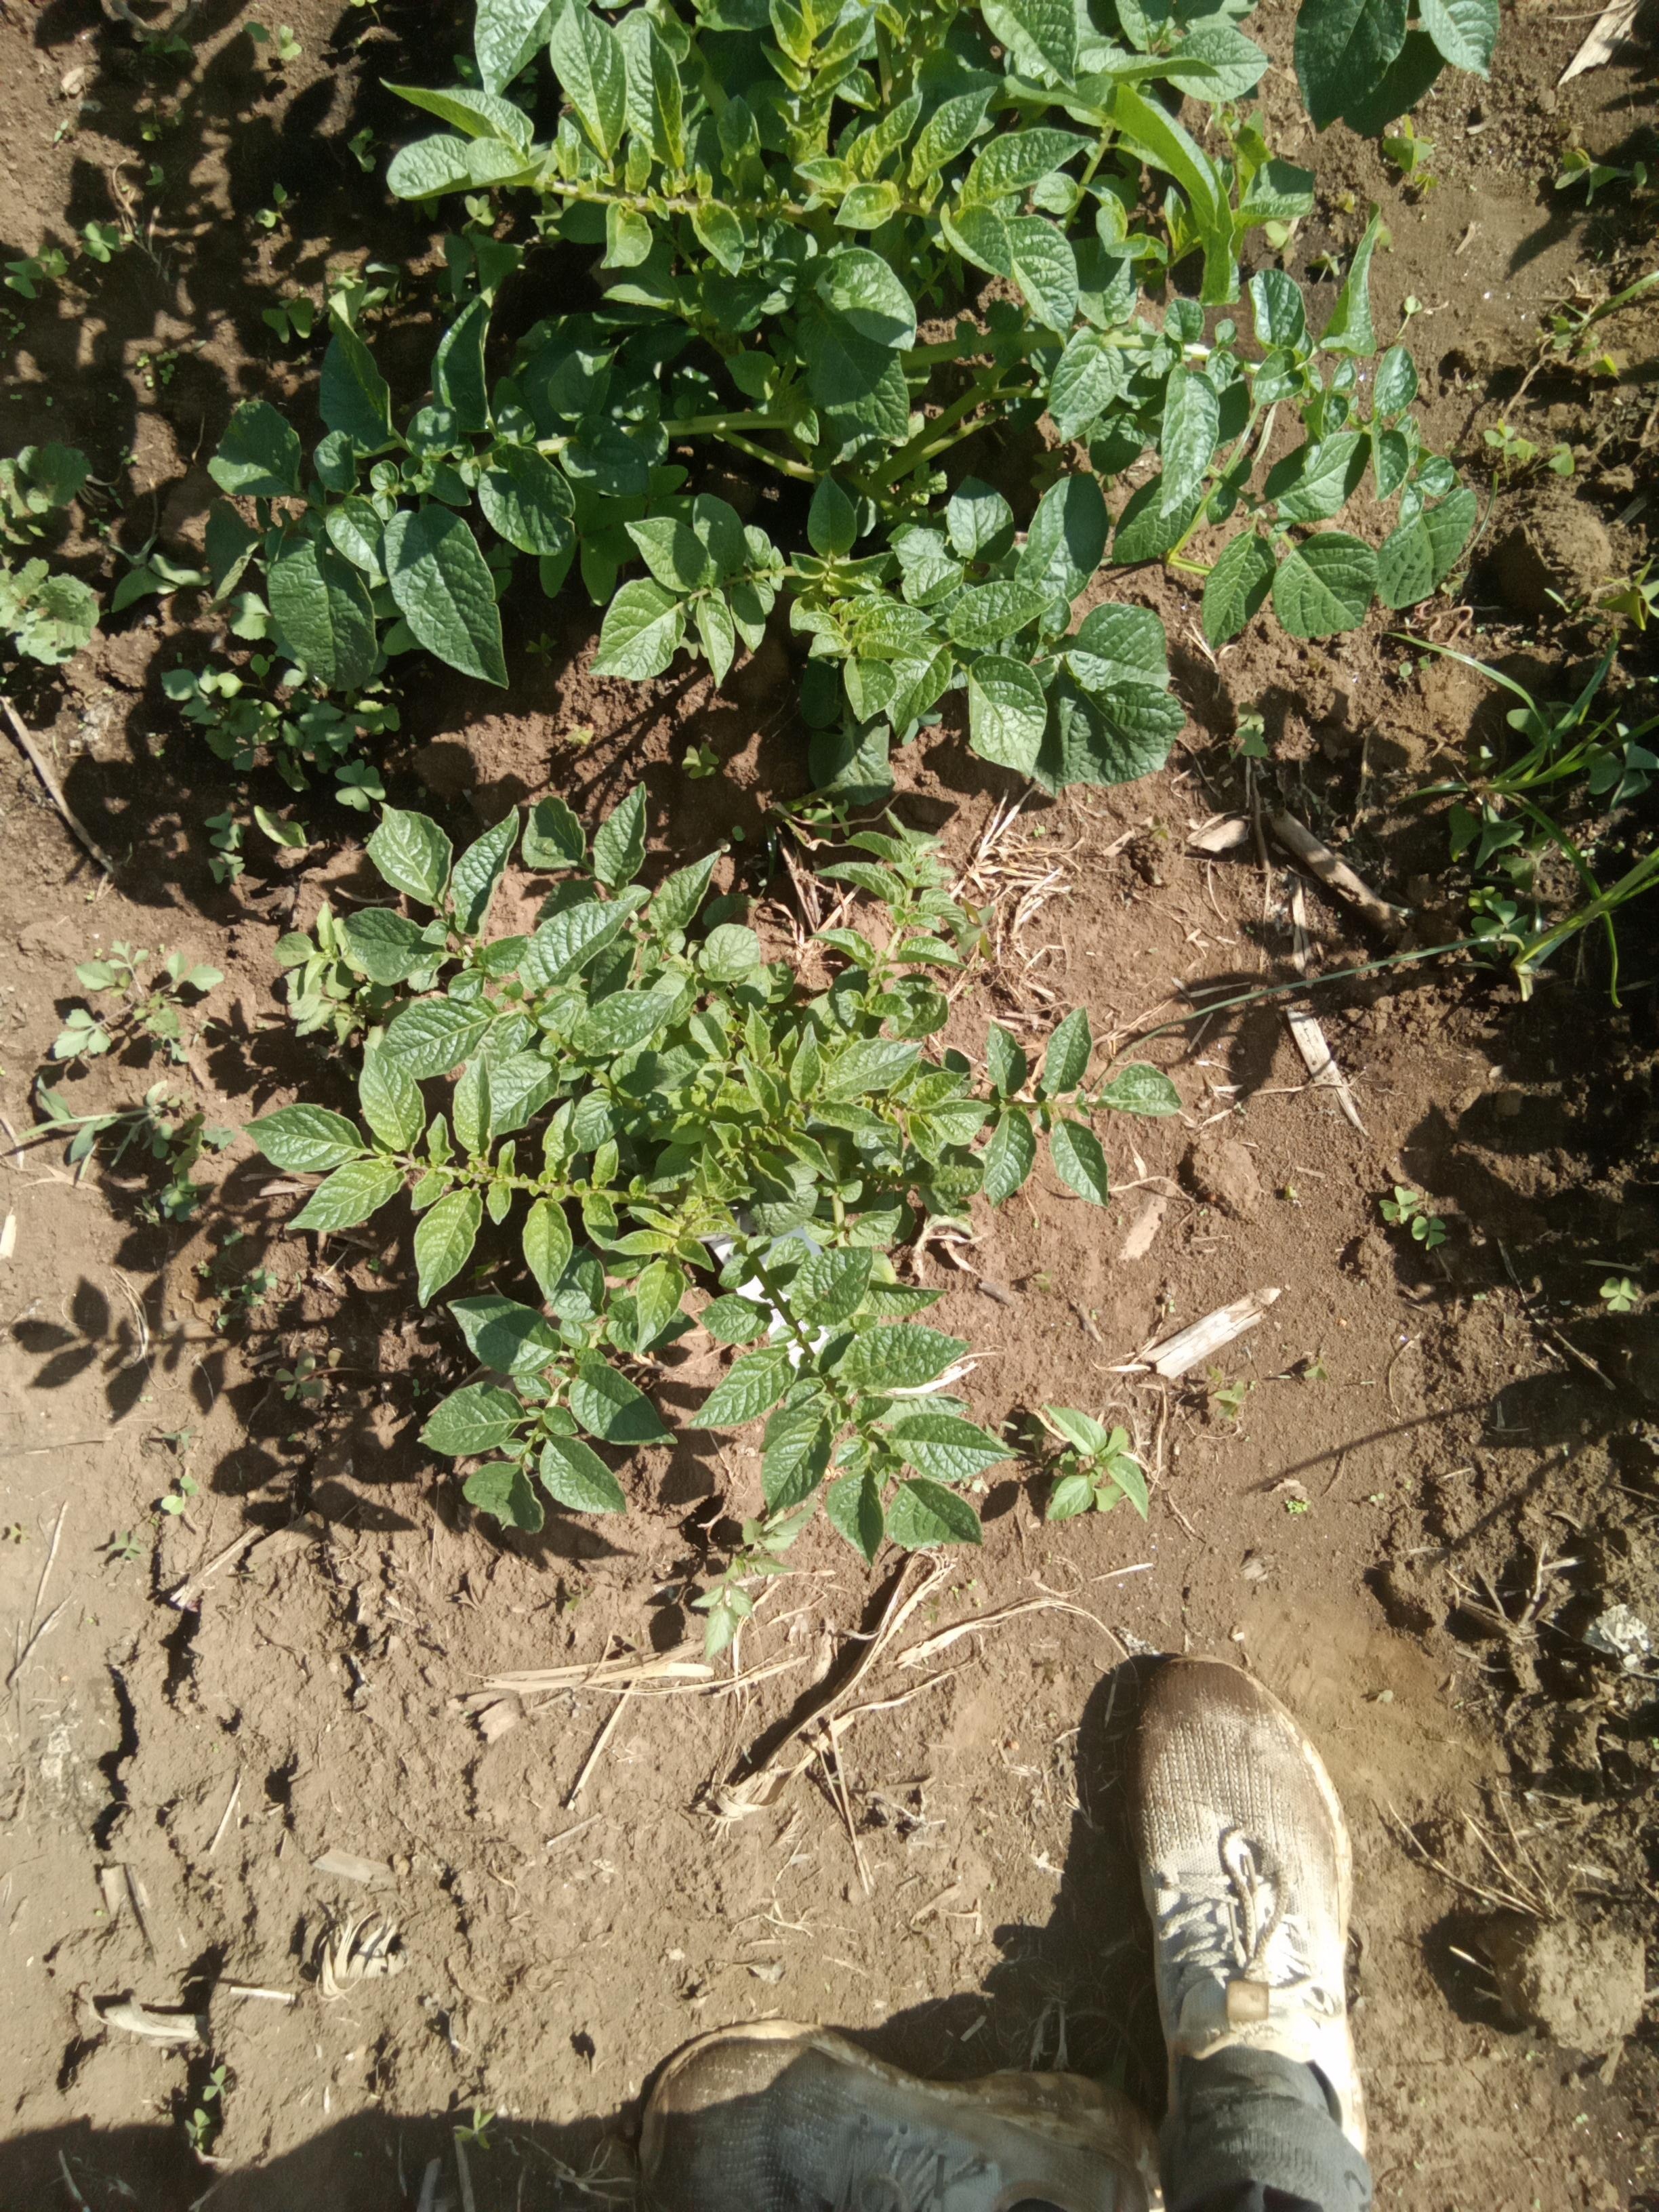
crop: potato
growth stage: vegetative
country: Kenya
